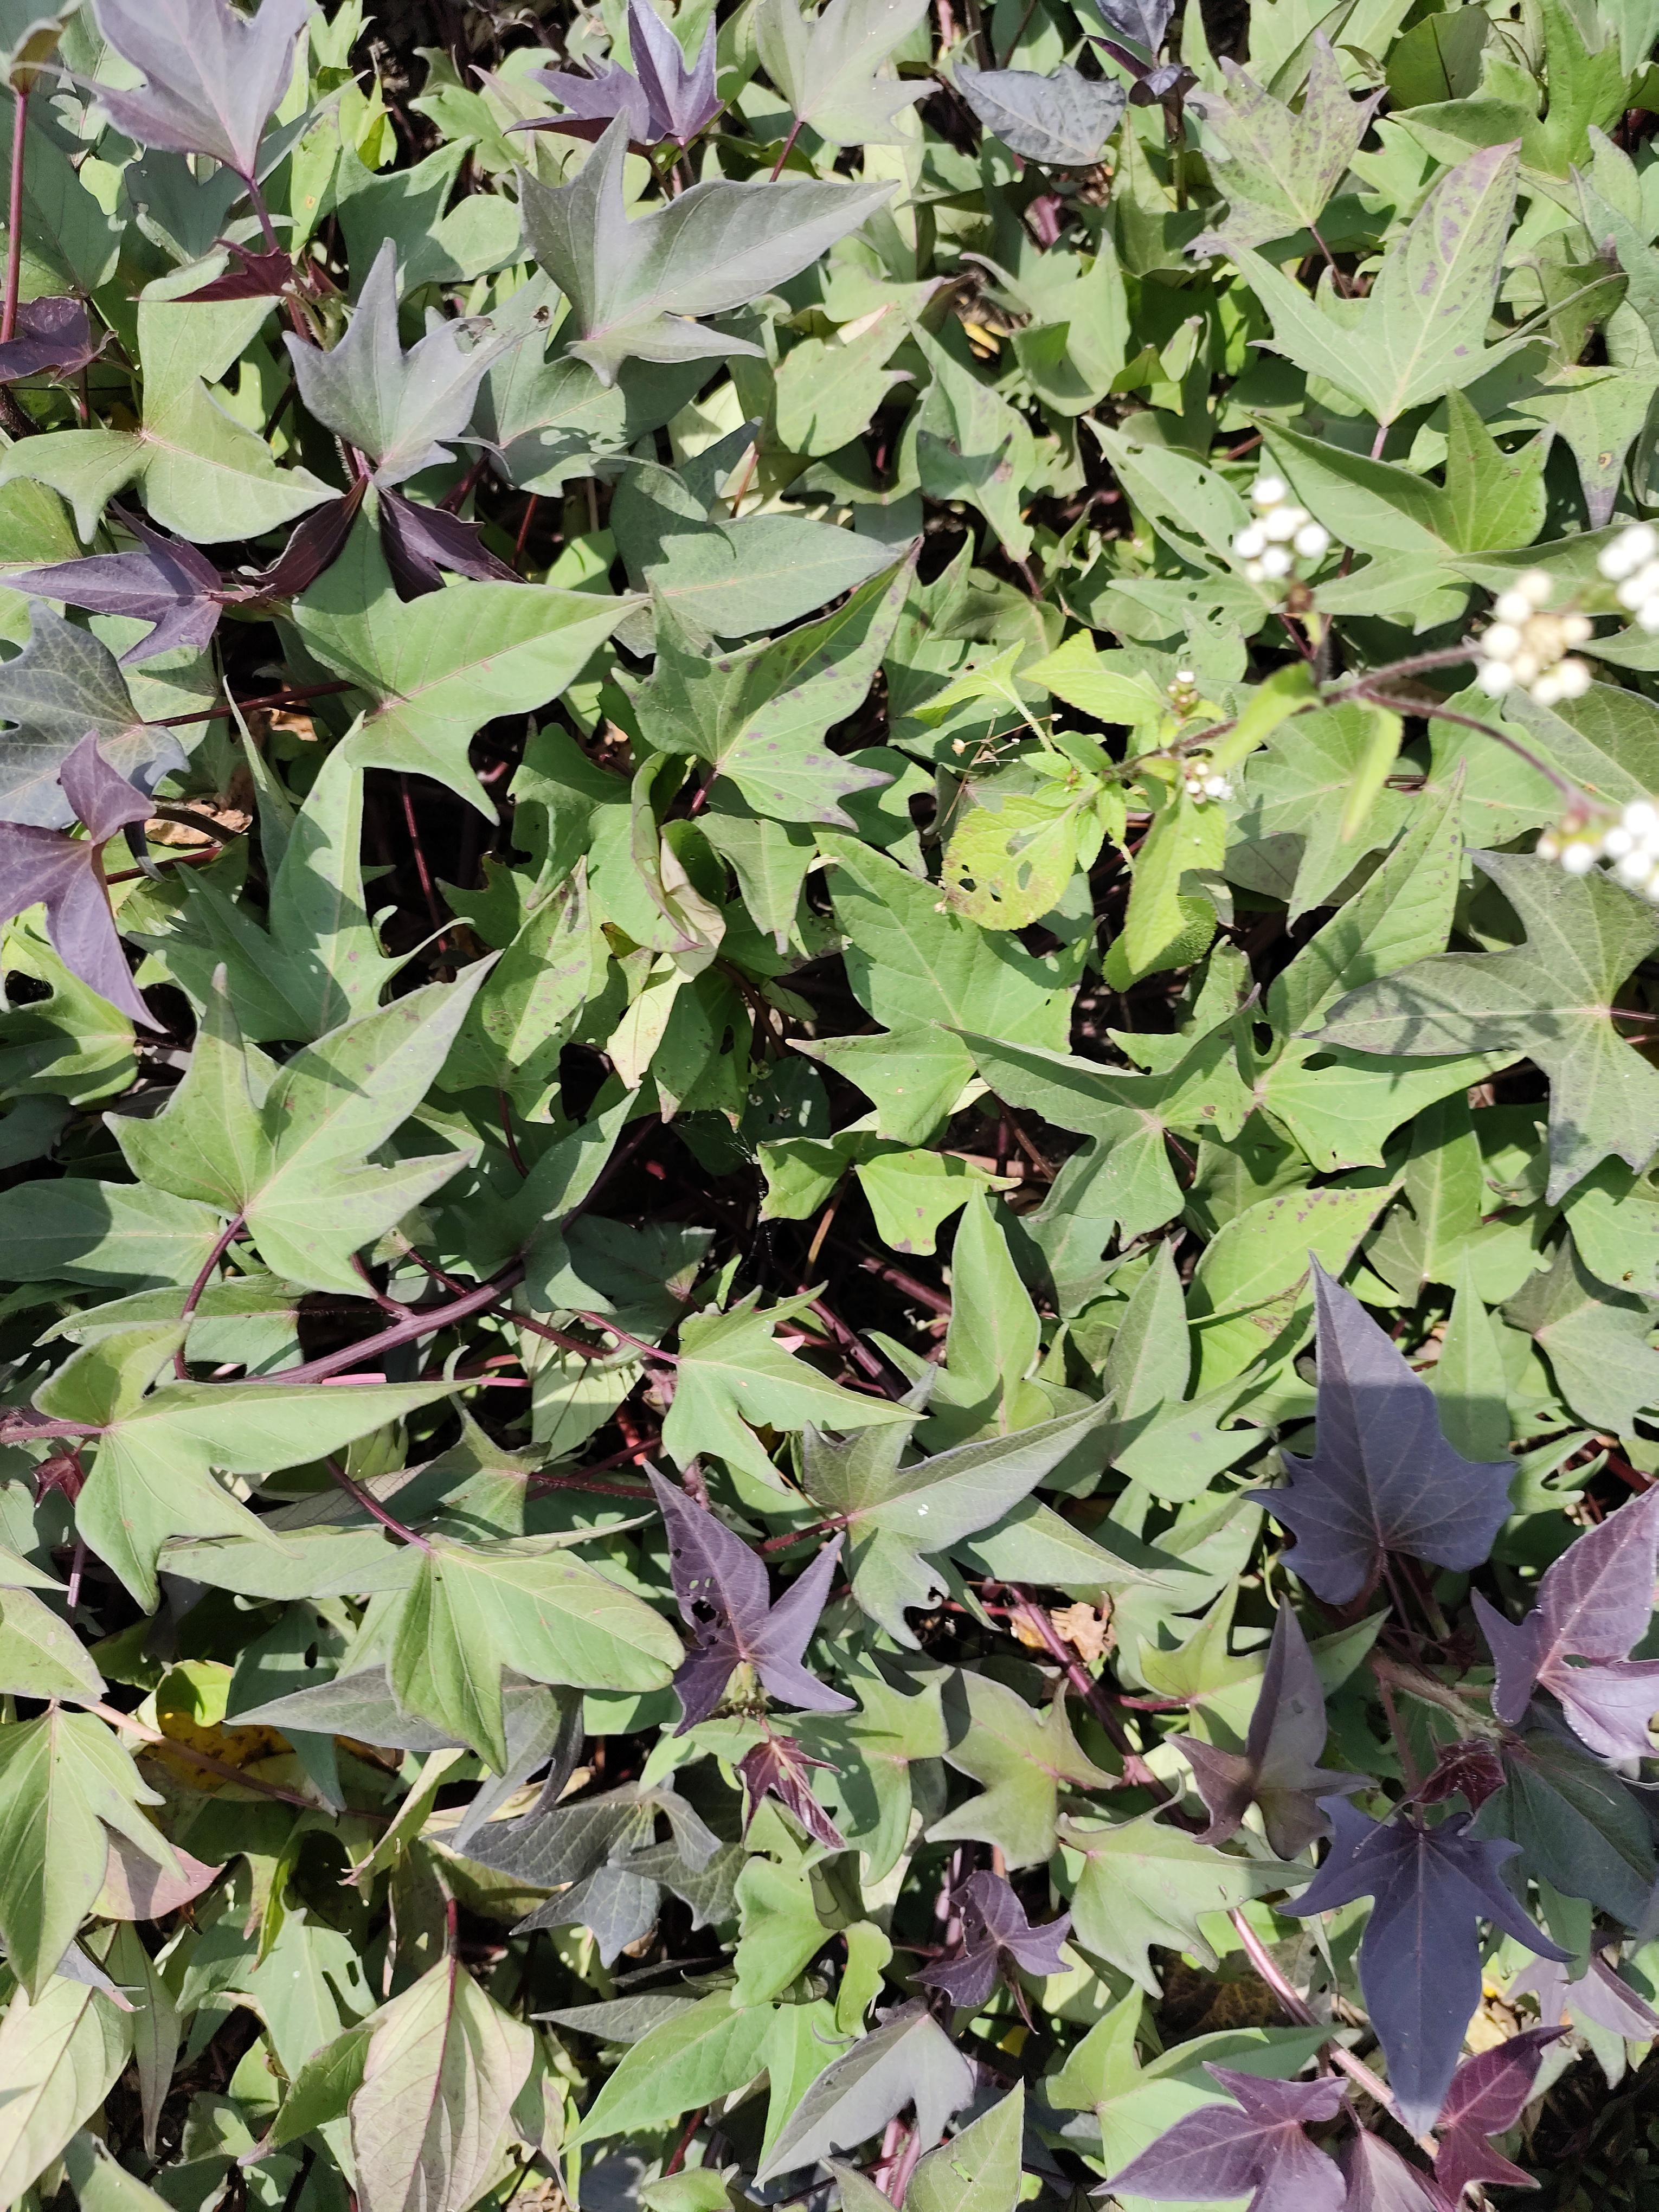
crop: sweet potato
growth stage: flowering
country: Tanzania
